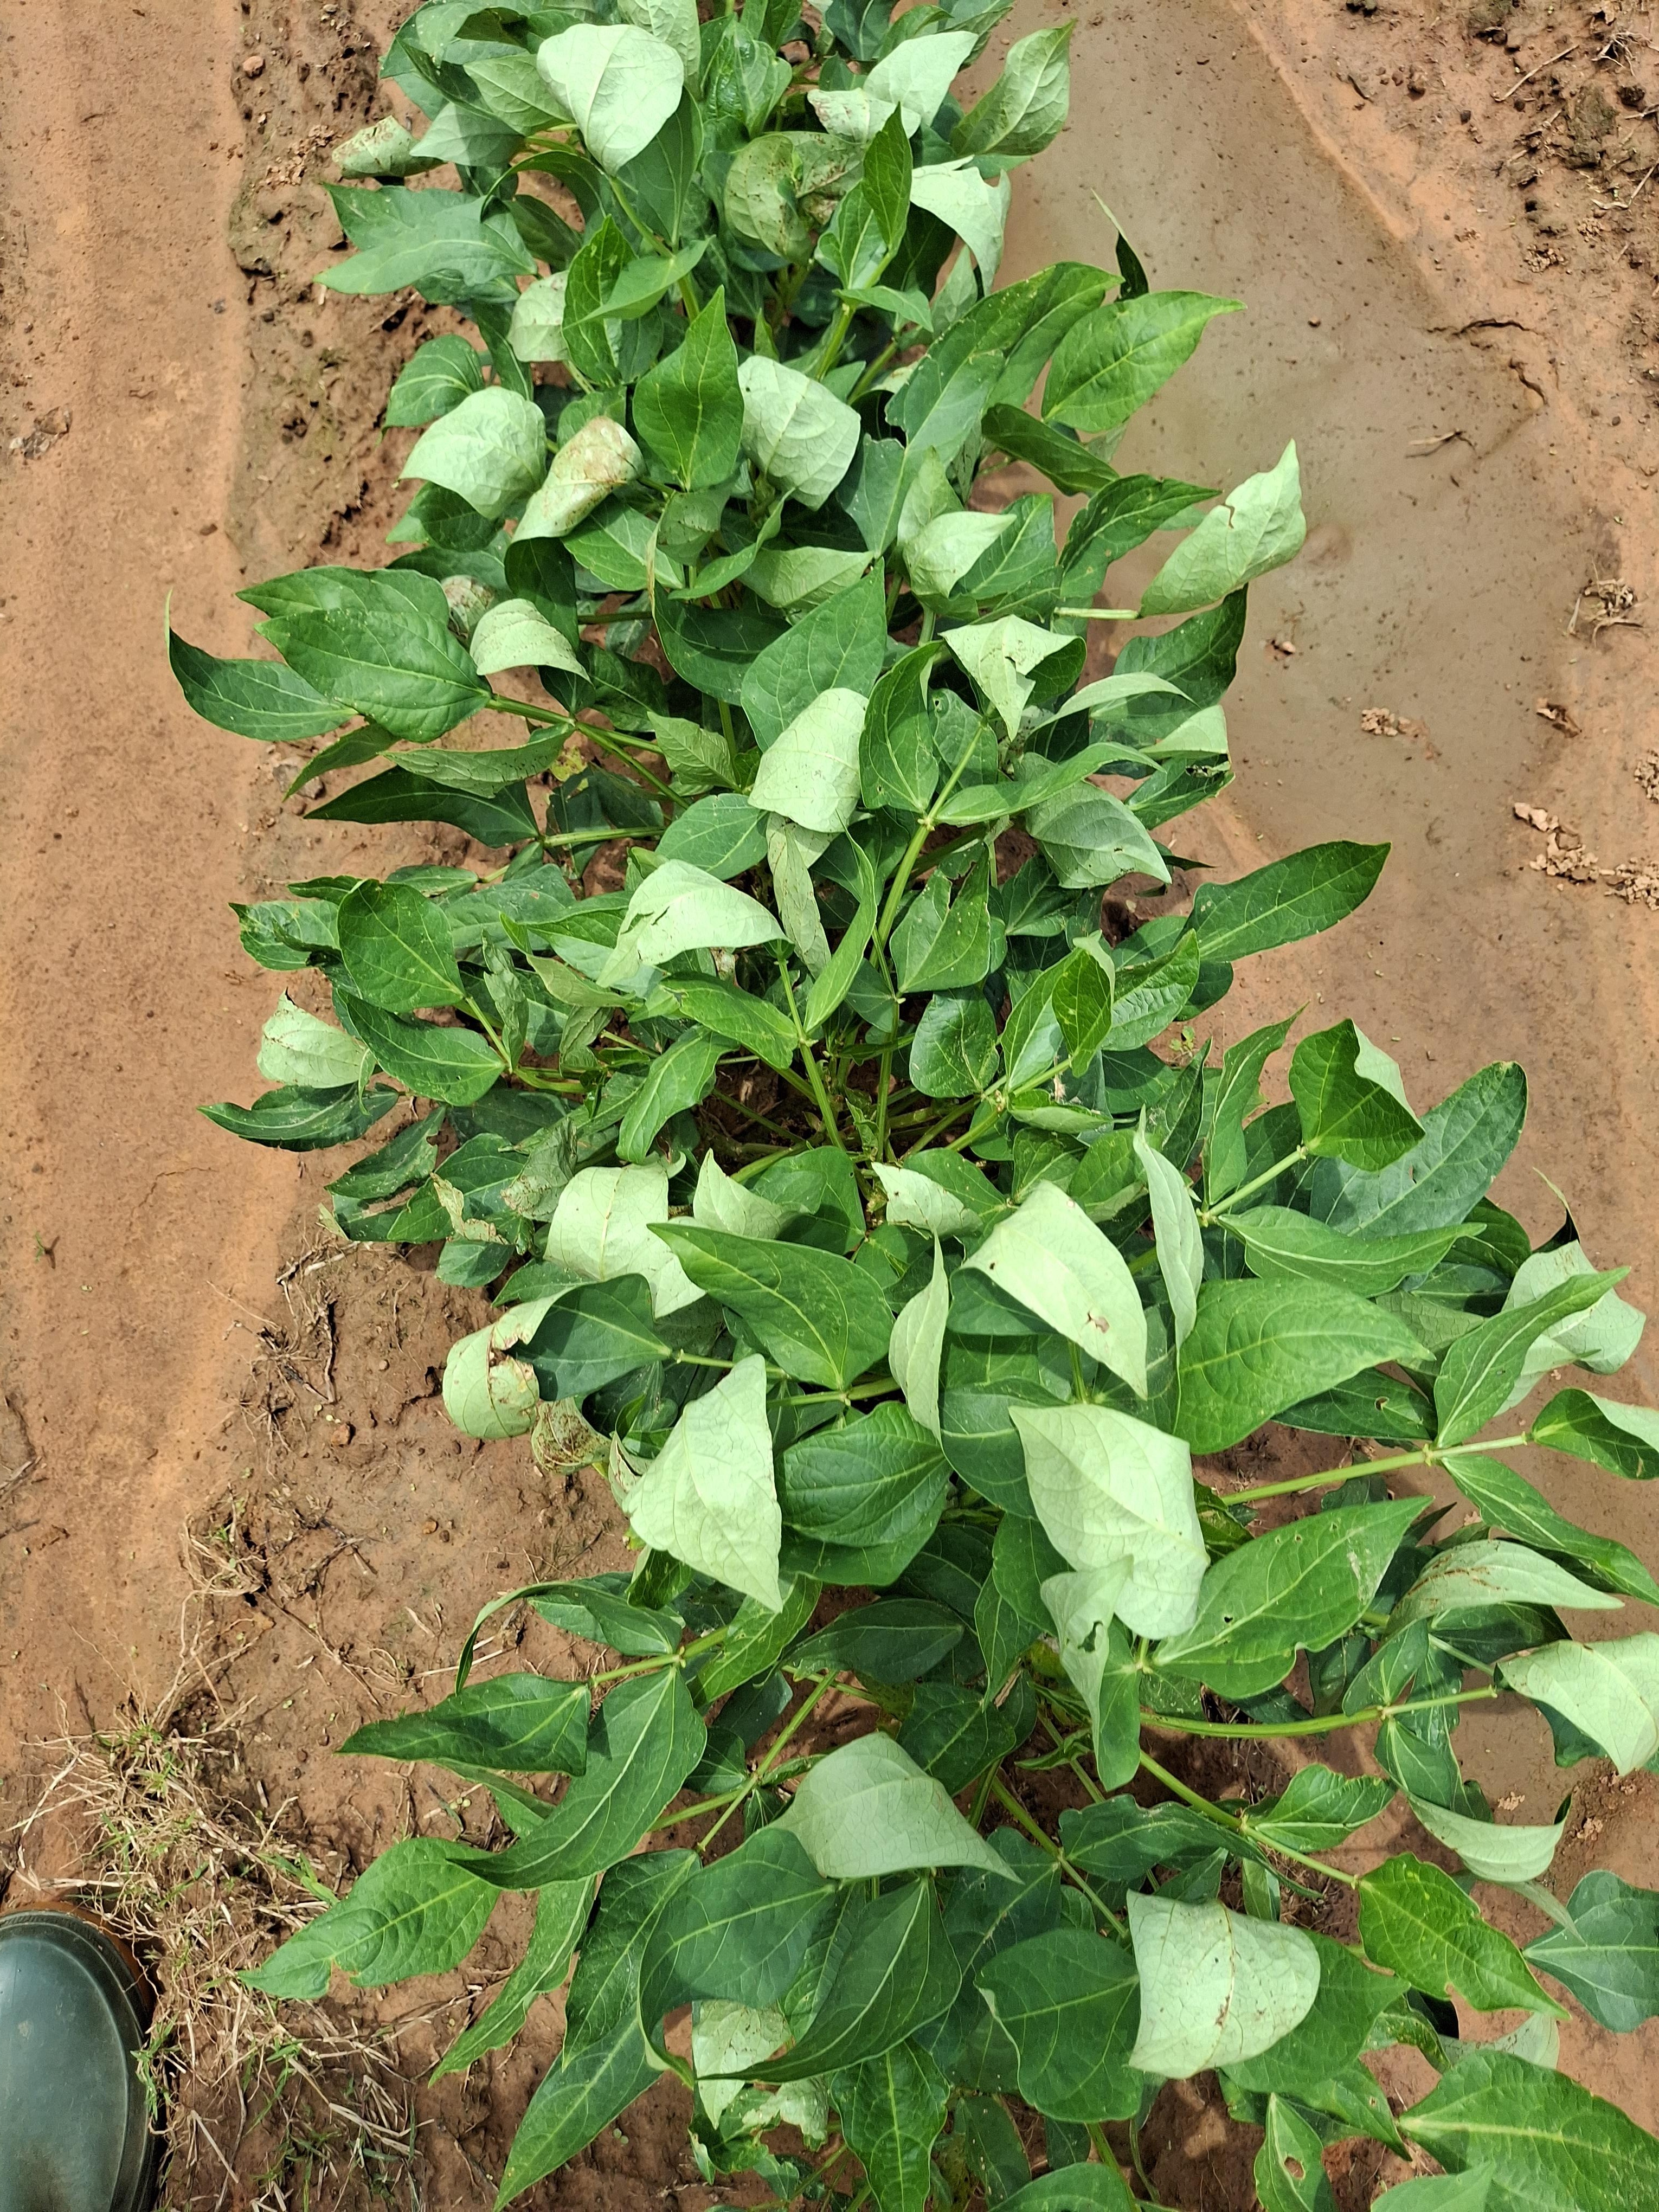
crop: cowpea
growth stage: vegetative
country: Nigeria
